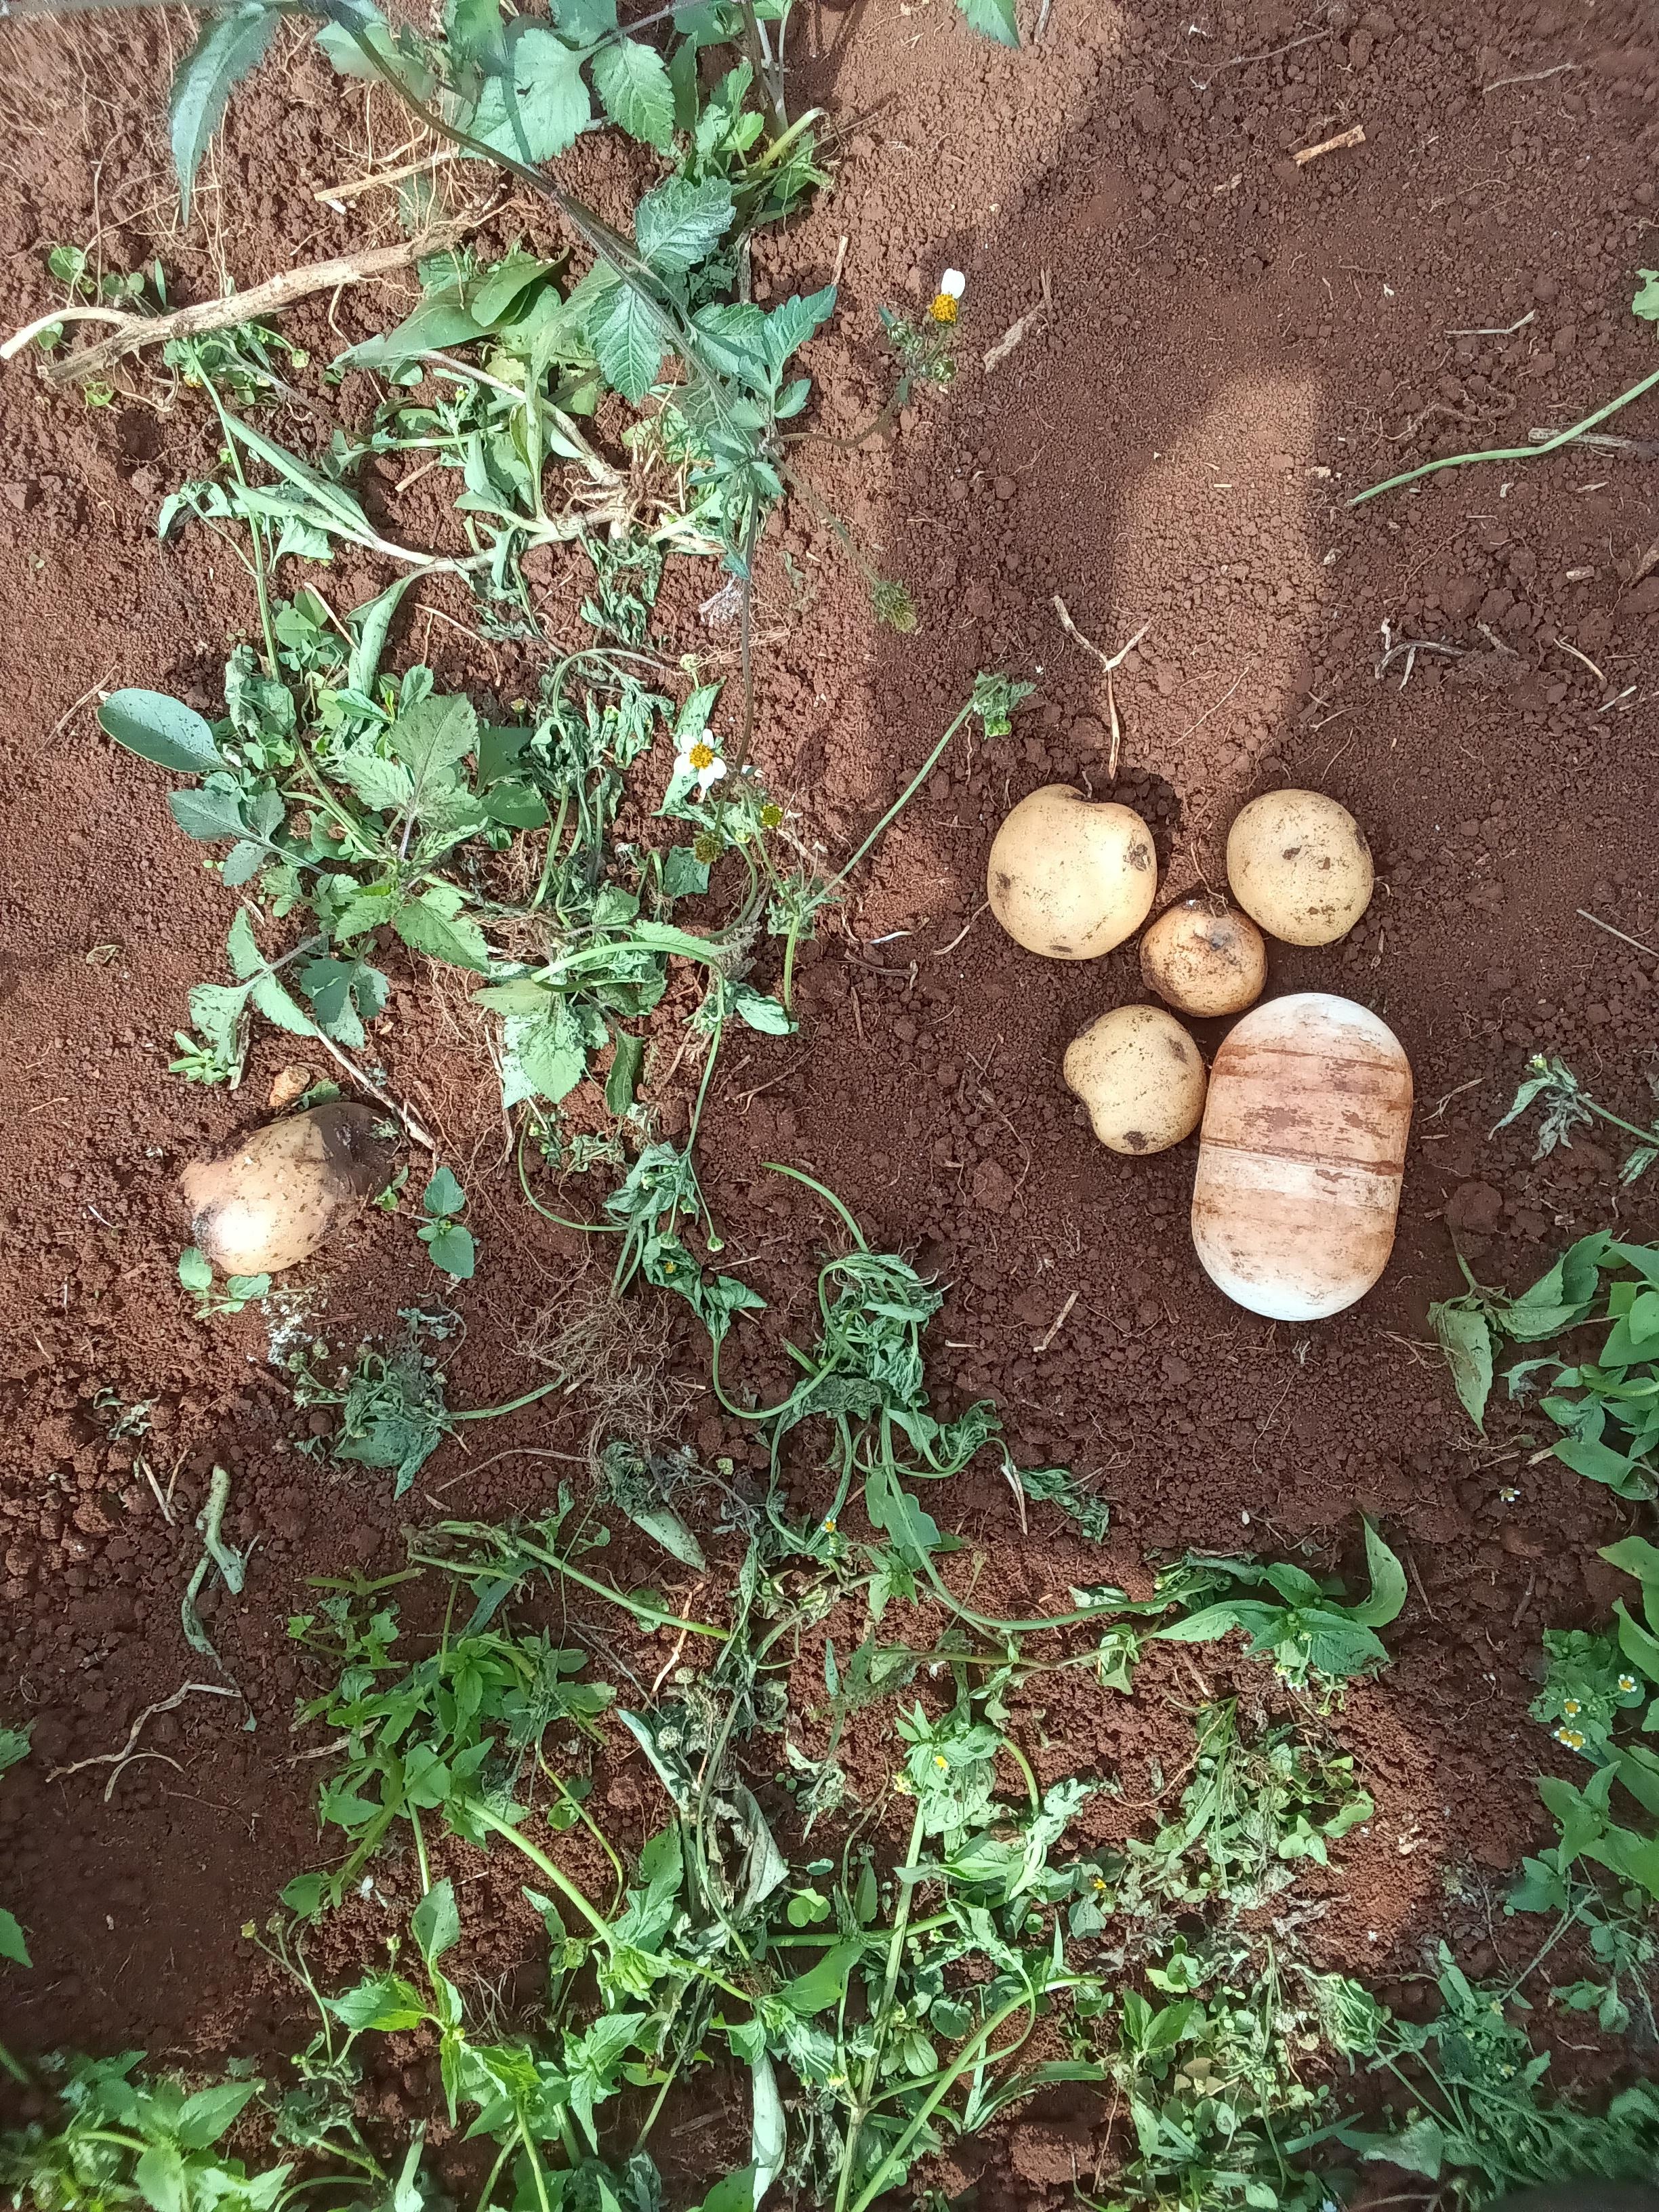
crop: potato
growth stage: harvest
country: Kenya
